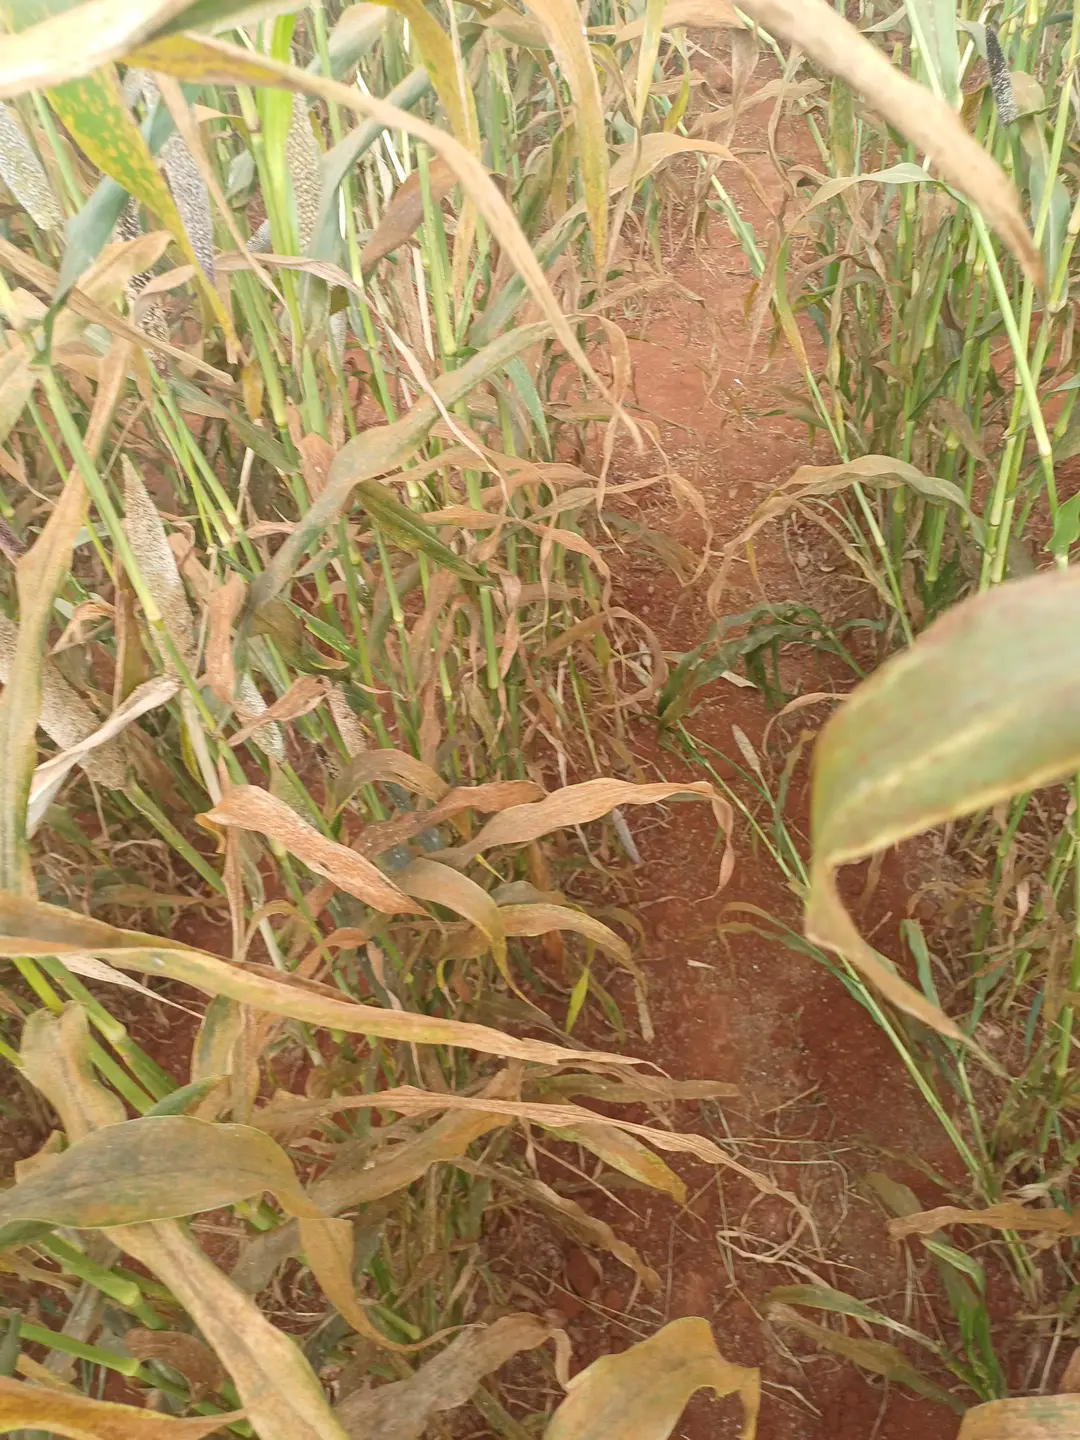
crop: pearl millet
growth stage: filling grain
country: Kenya
